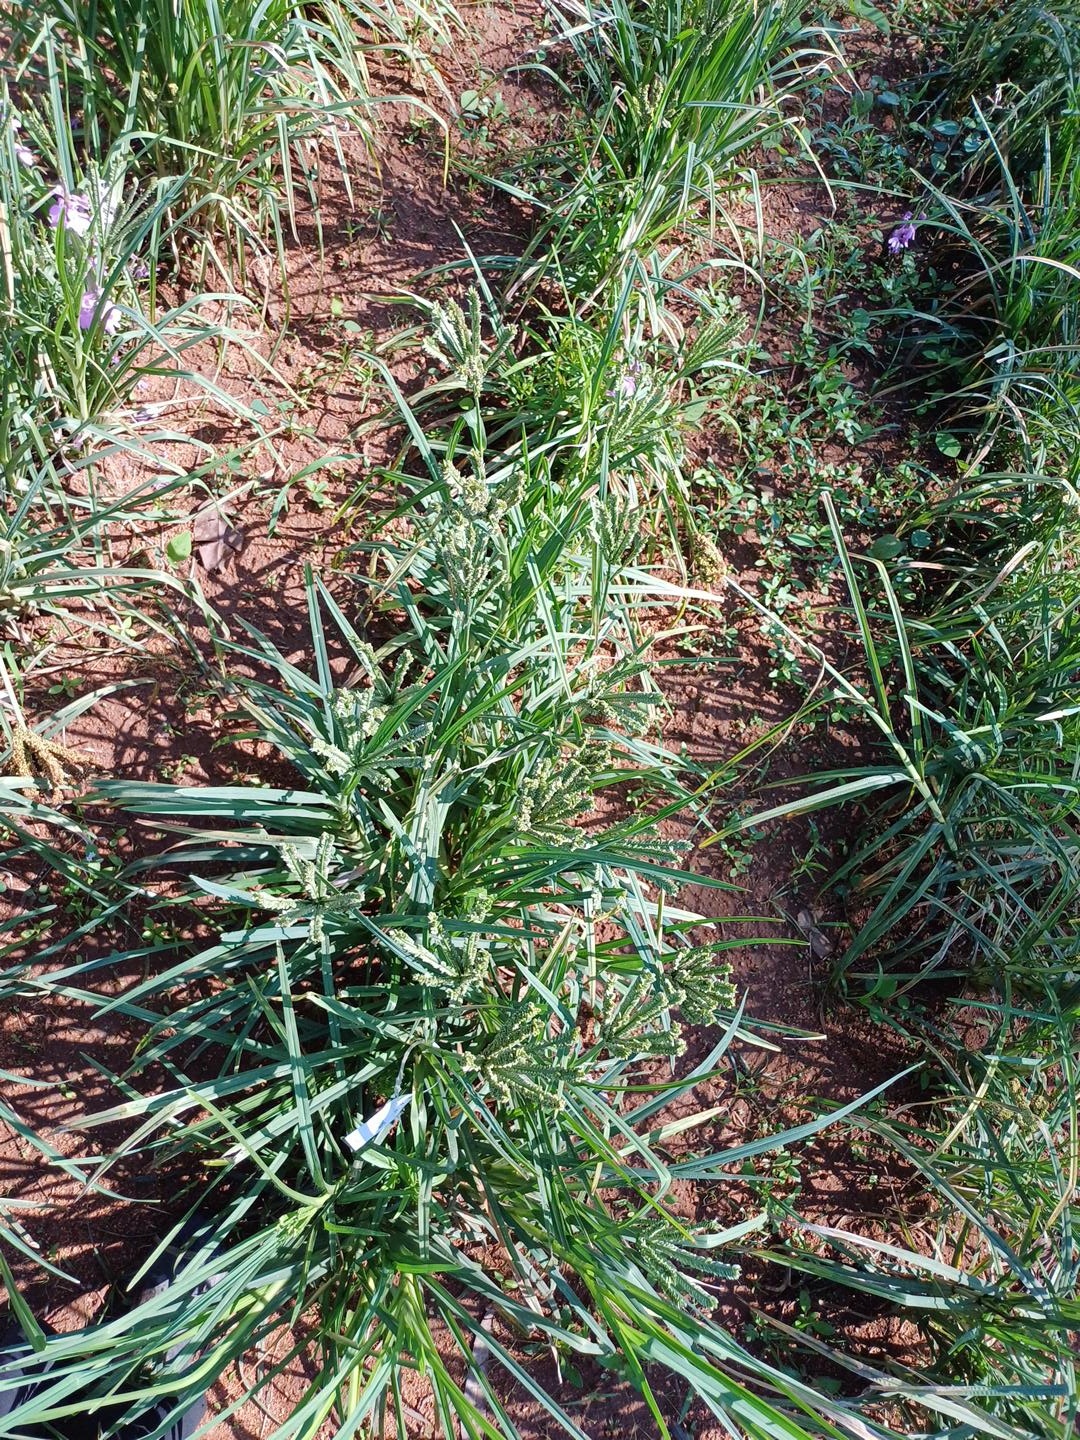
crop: finger millet
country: Kenya
